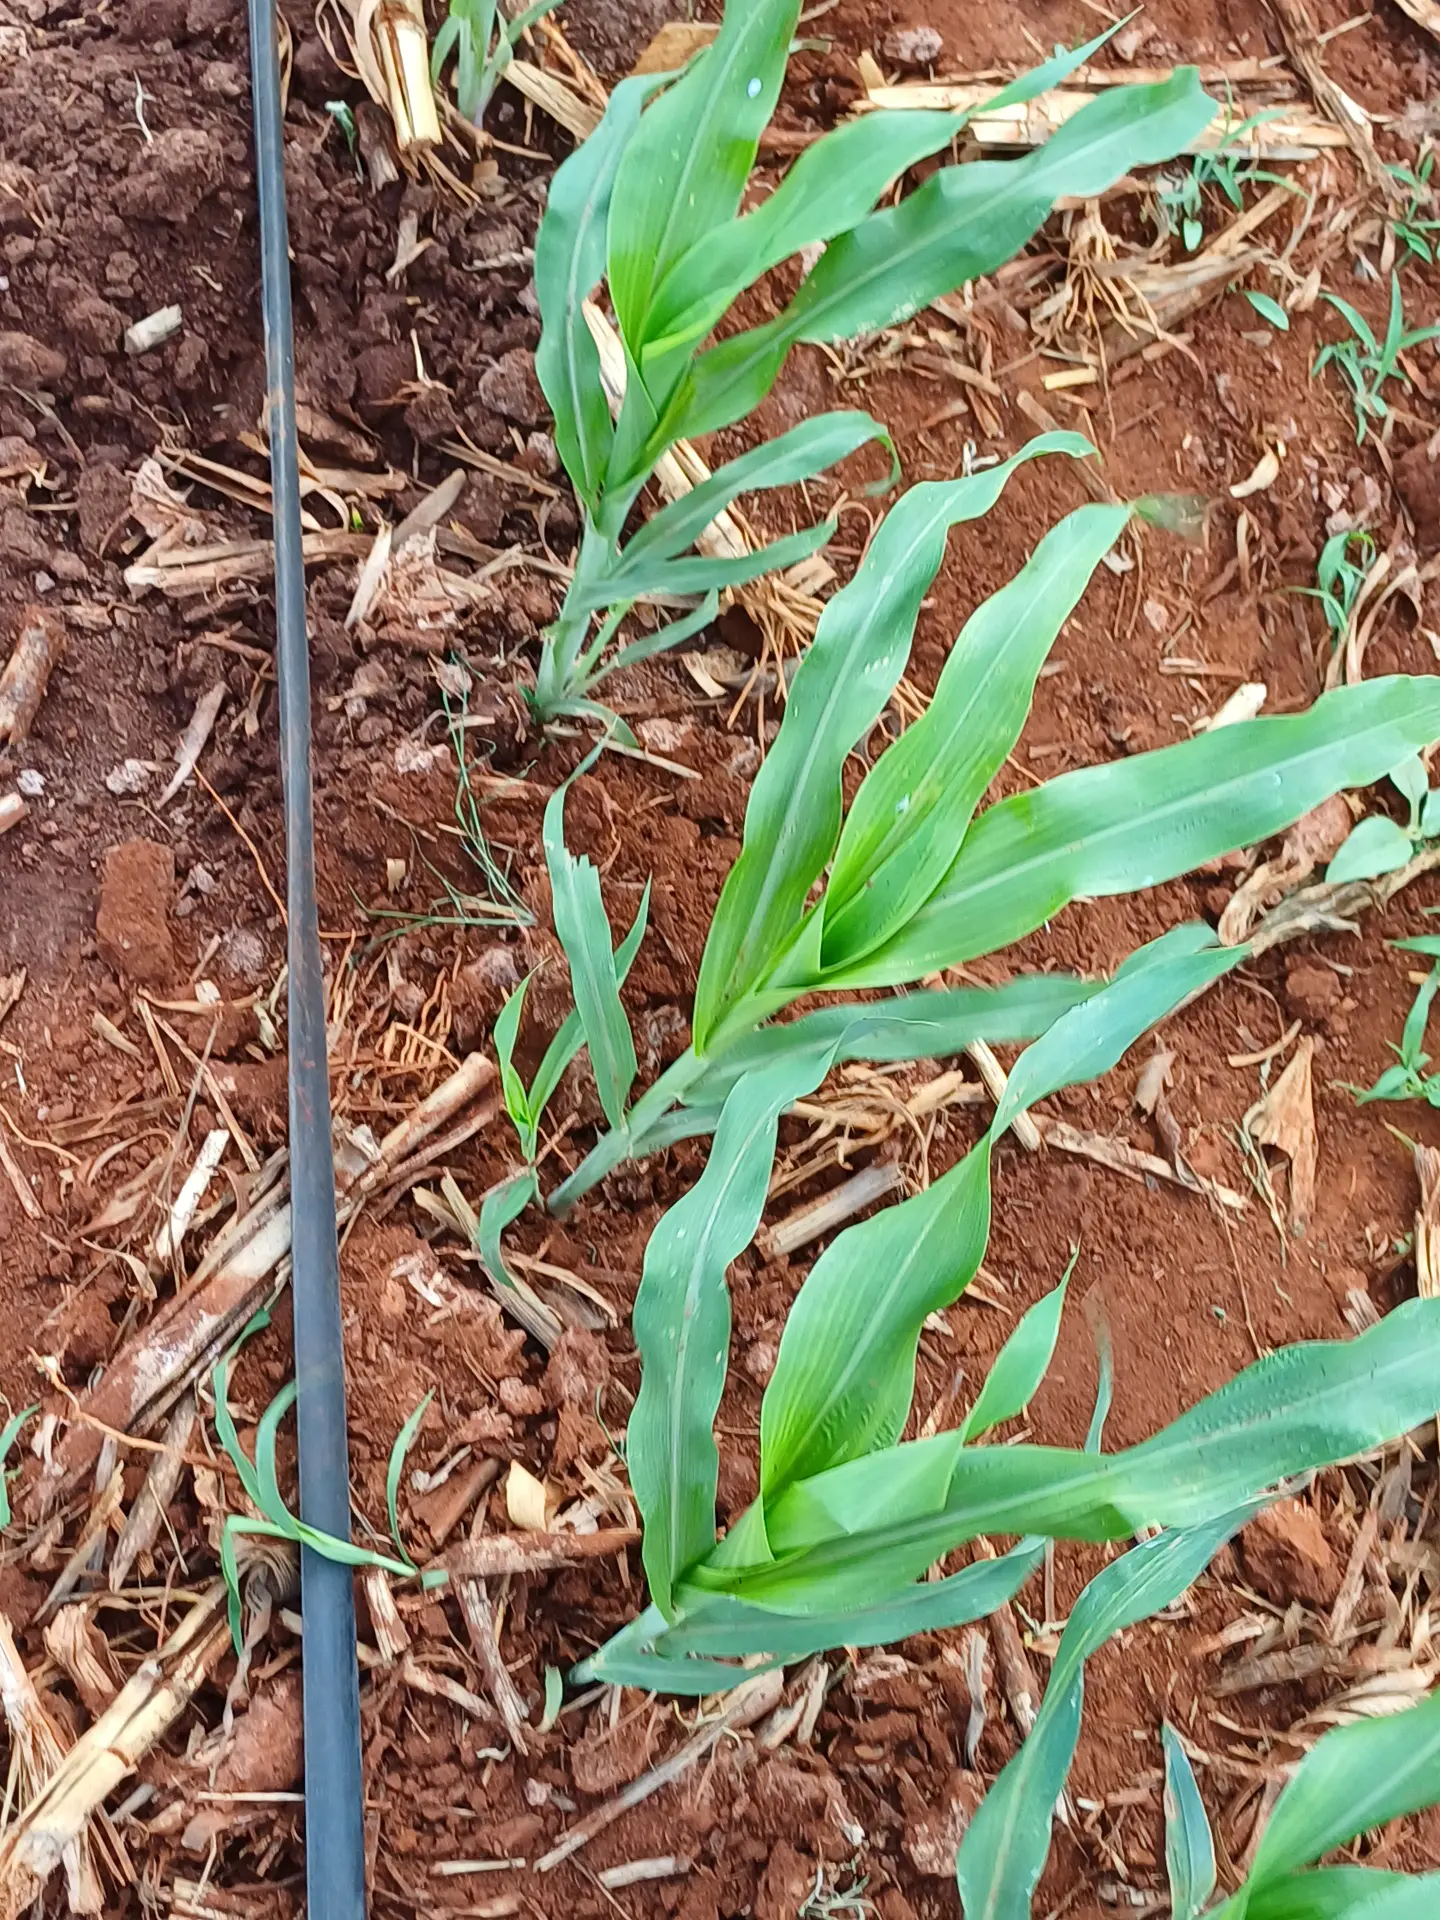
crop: sorghum
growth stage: vegetative
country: Kenya
